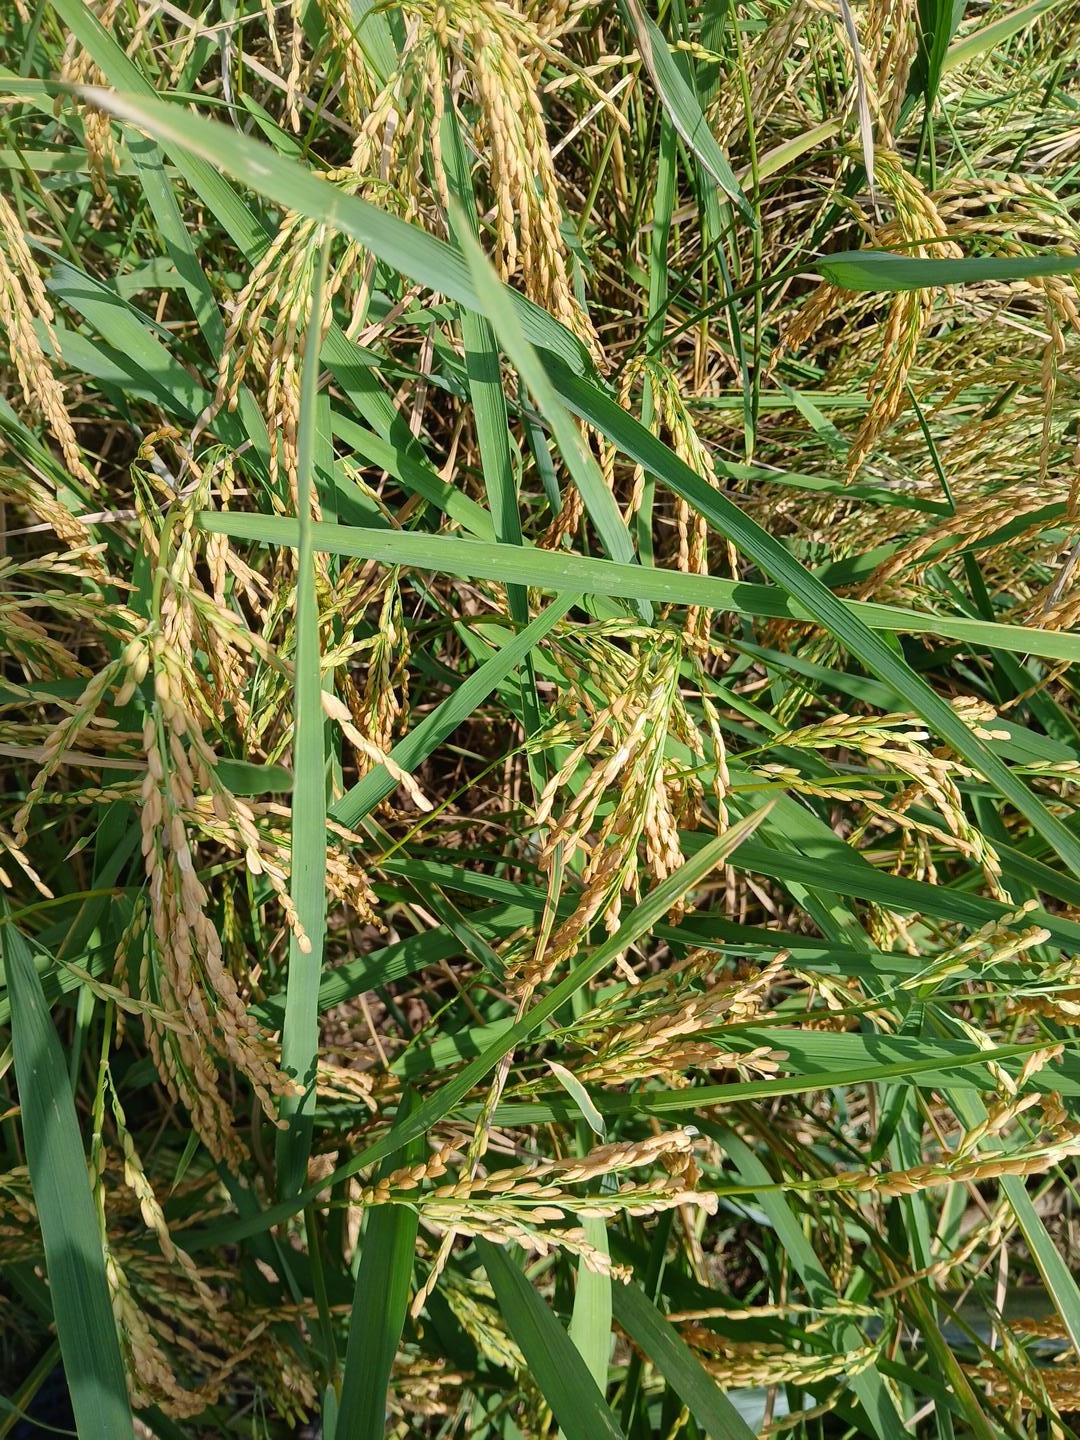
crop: rice
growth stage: ripening
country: Côte d'Ivoire
